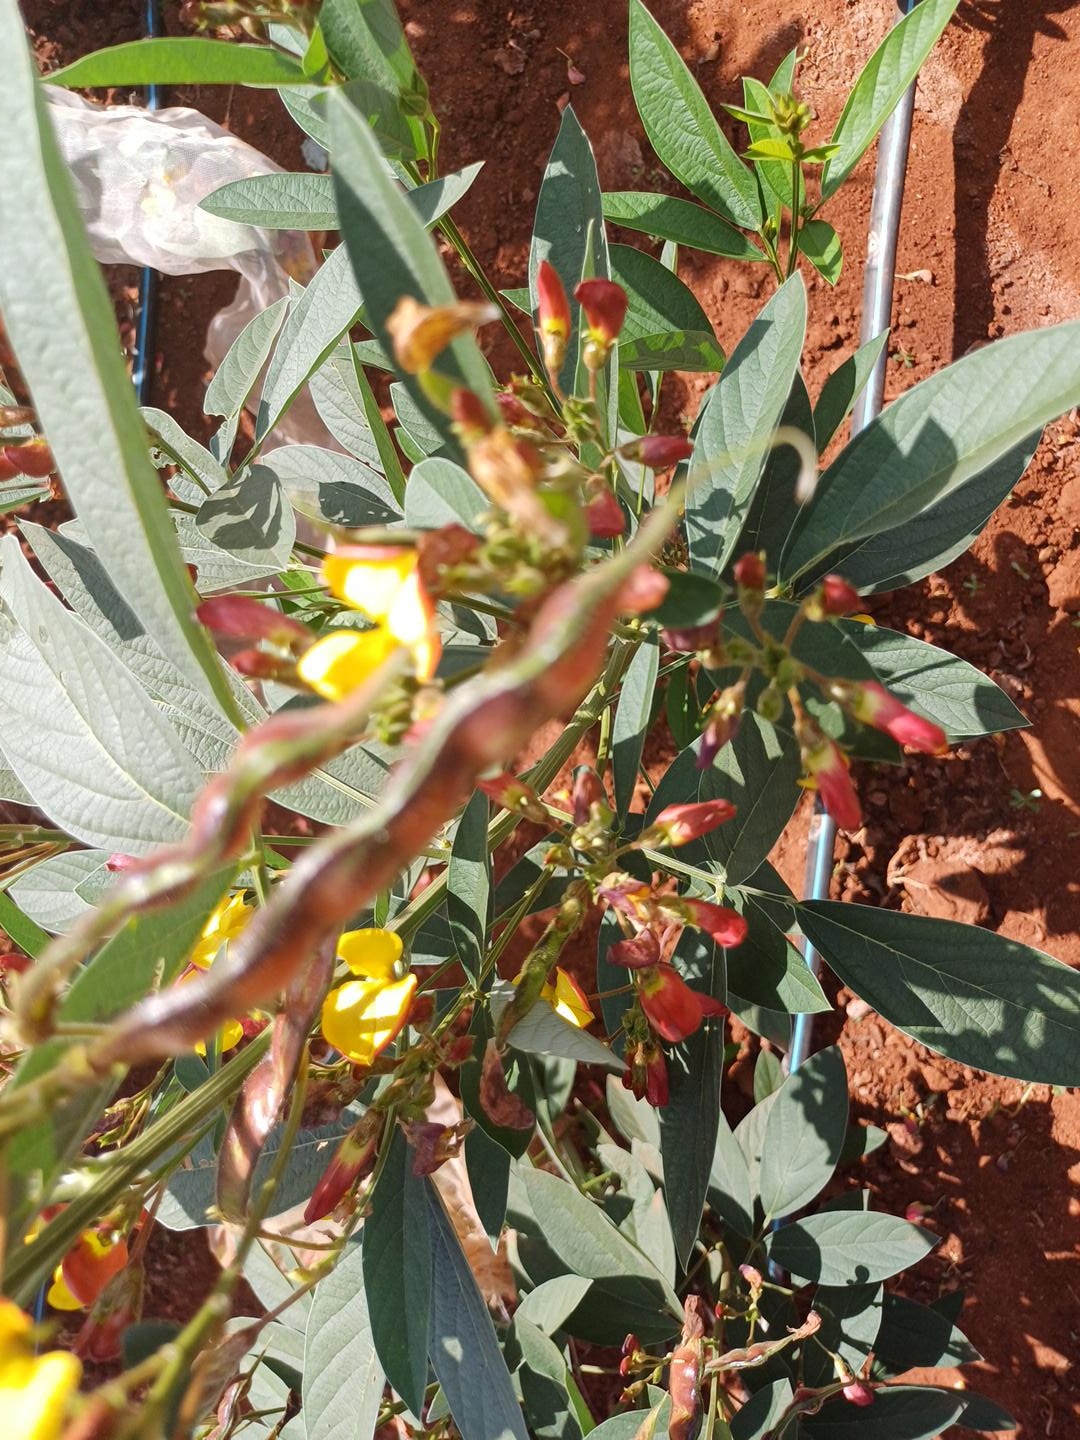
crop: pigeonpea
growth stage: development pod
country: Kenya
